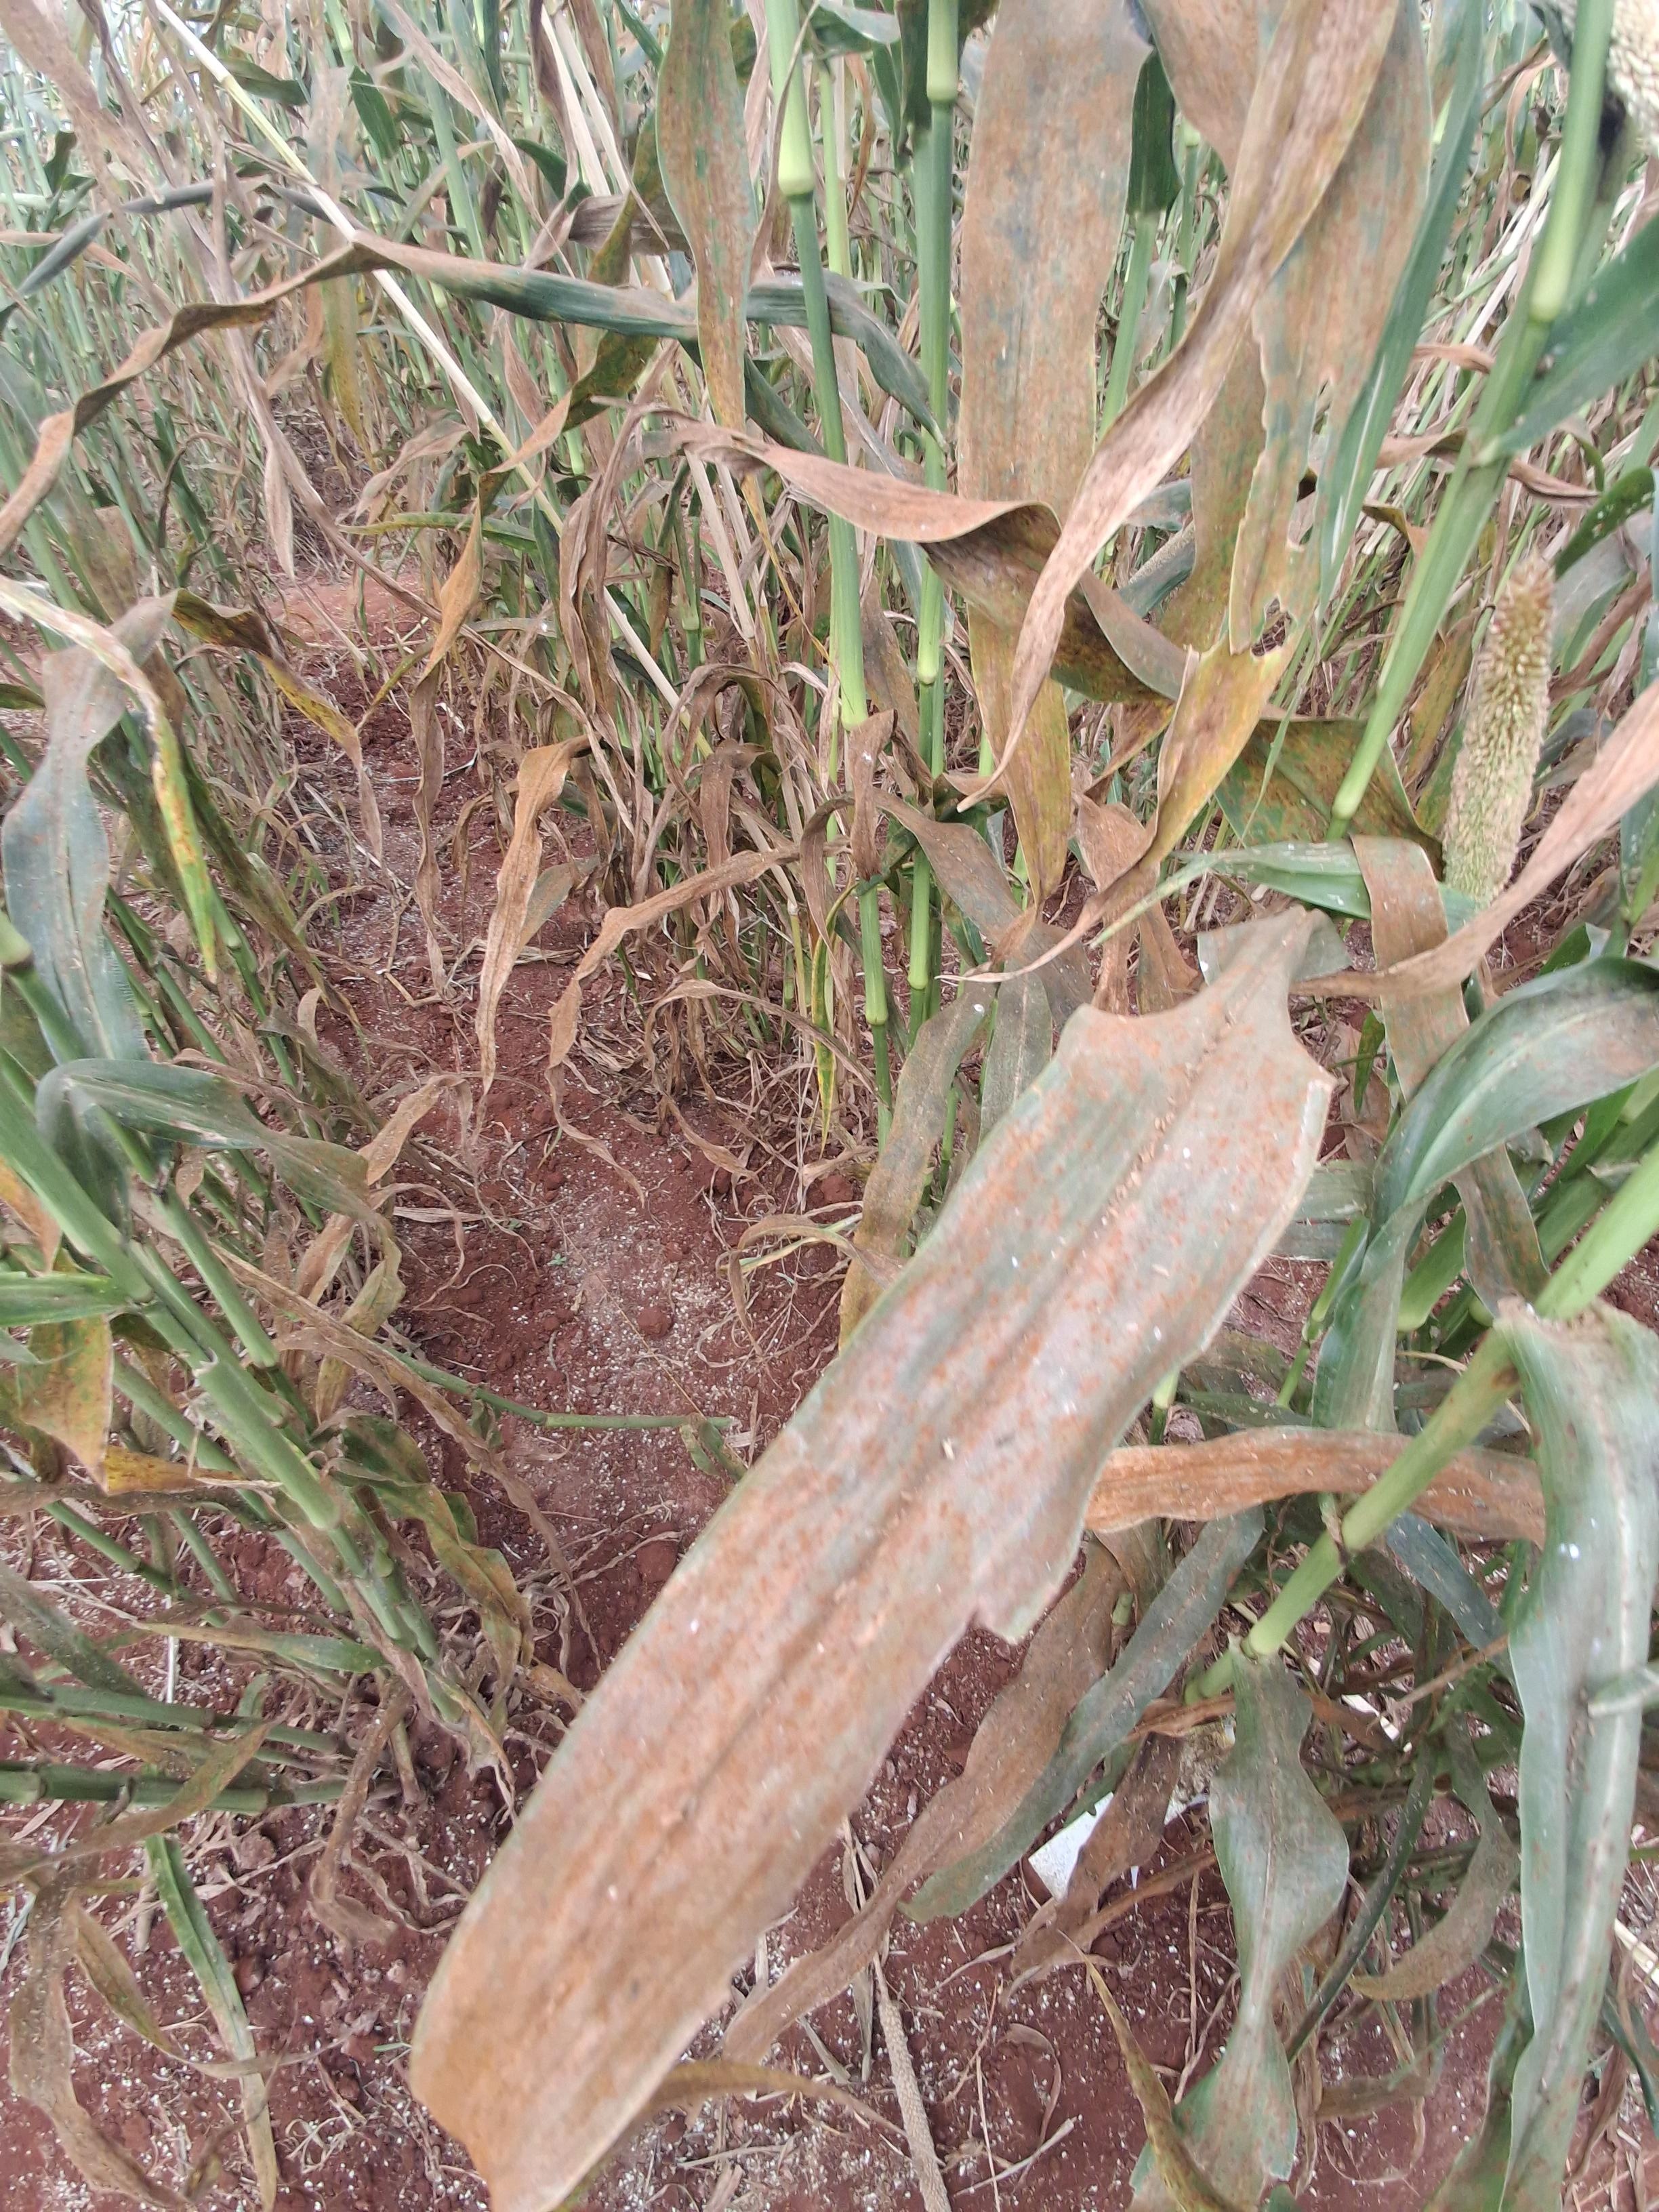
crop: pearl millet
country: Kenya
